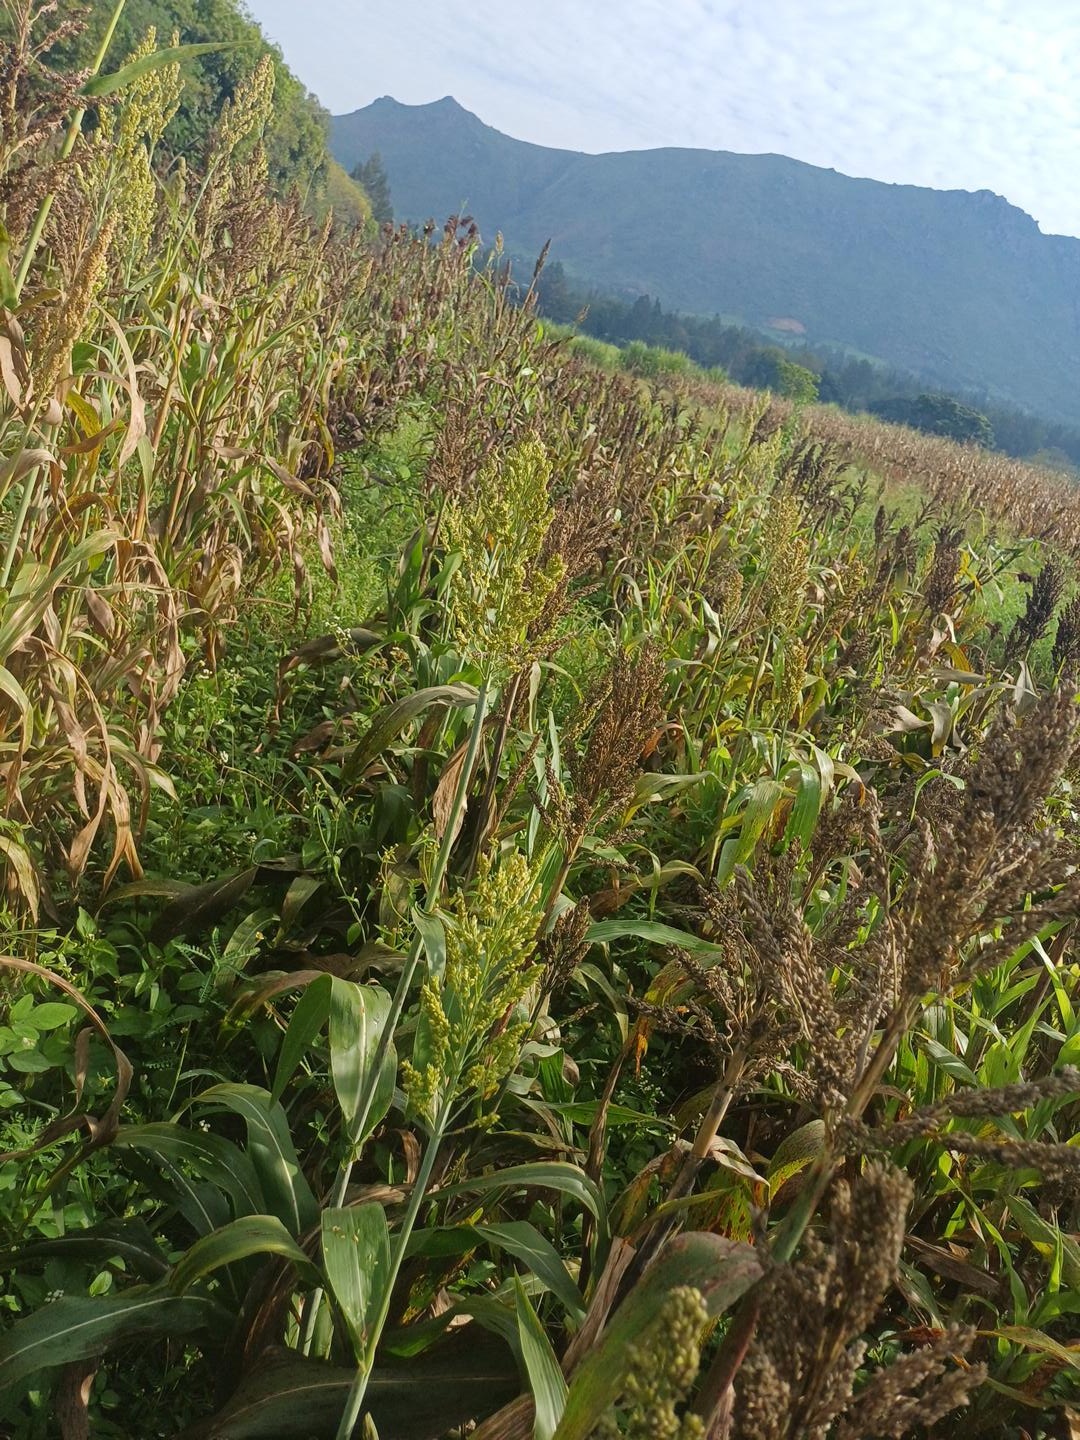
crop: sorghum
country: Kenya
